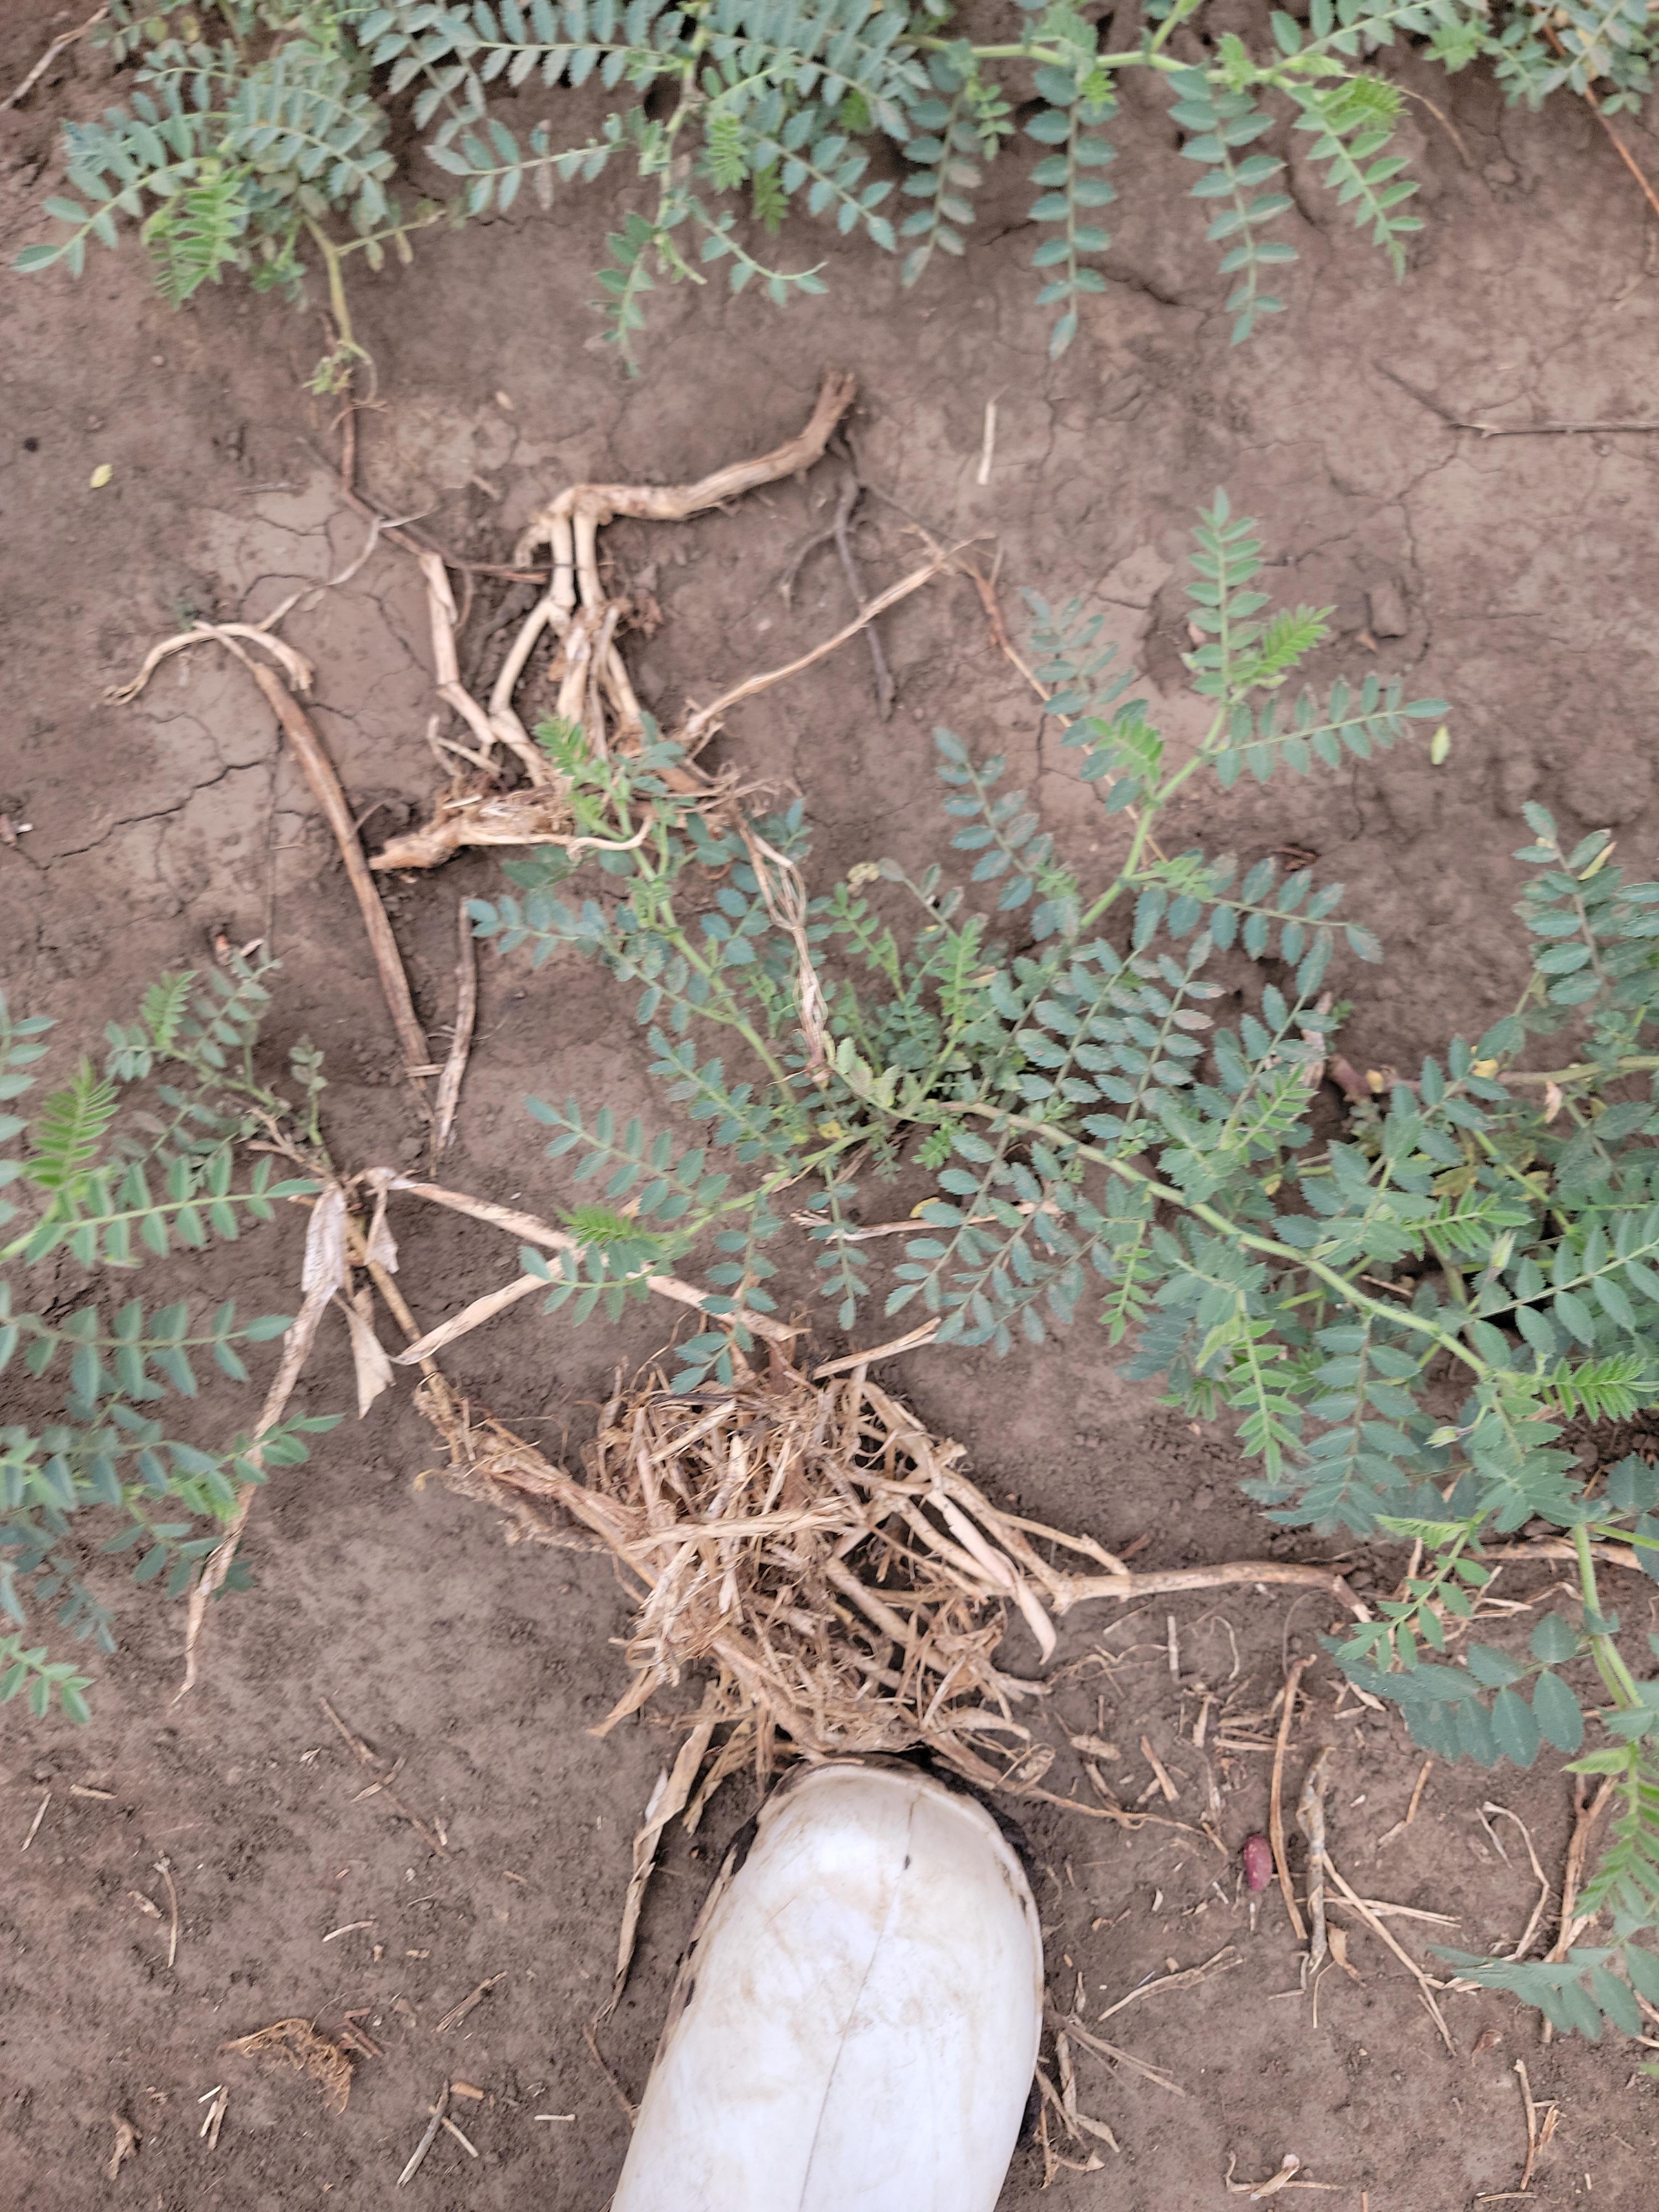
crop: chickpea
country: Tanzania
